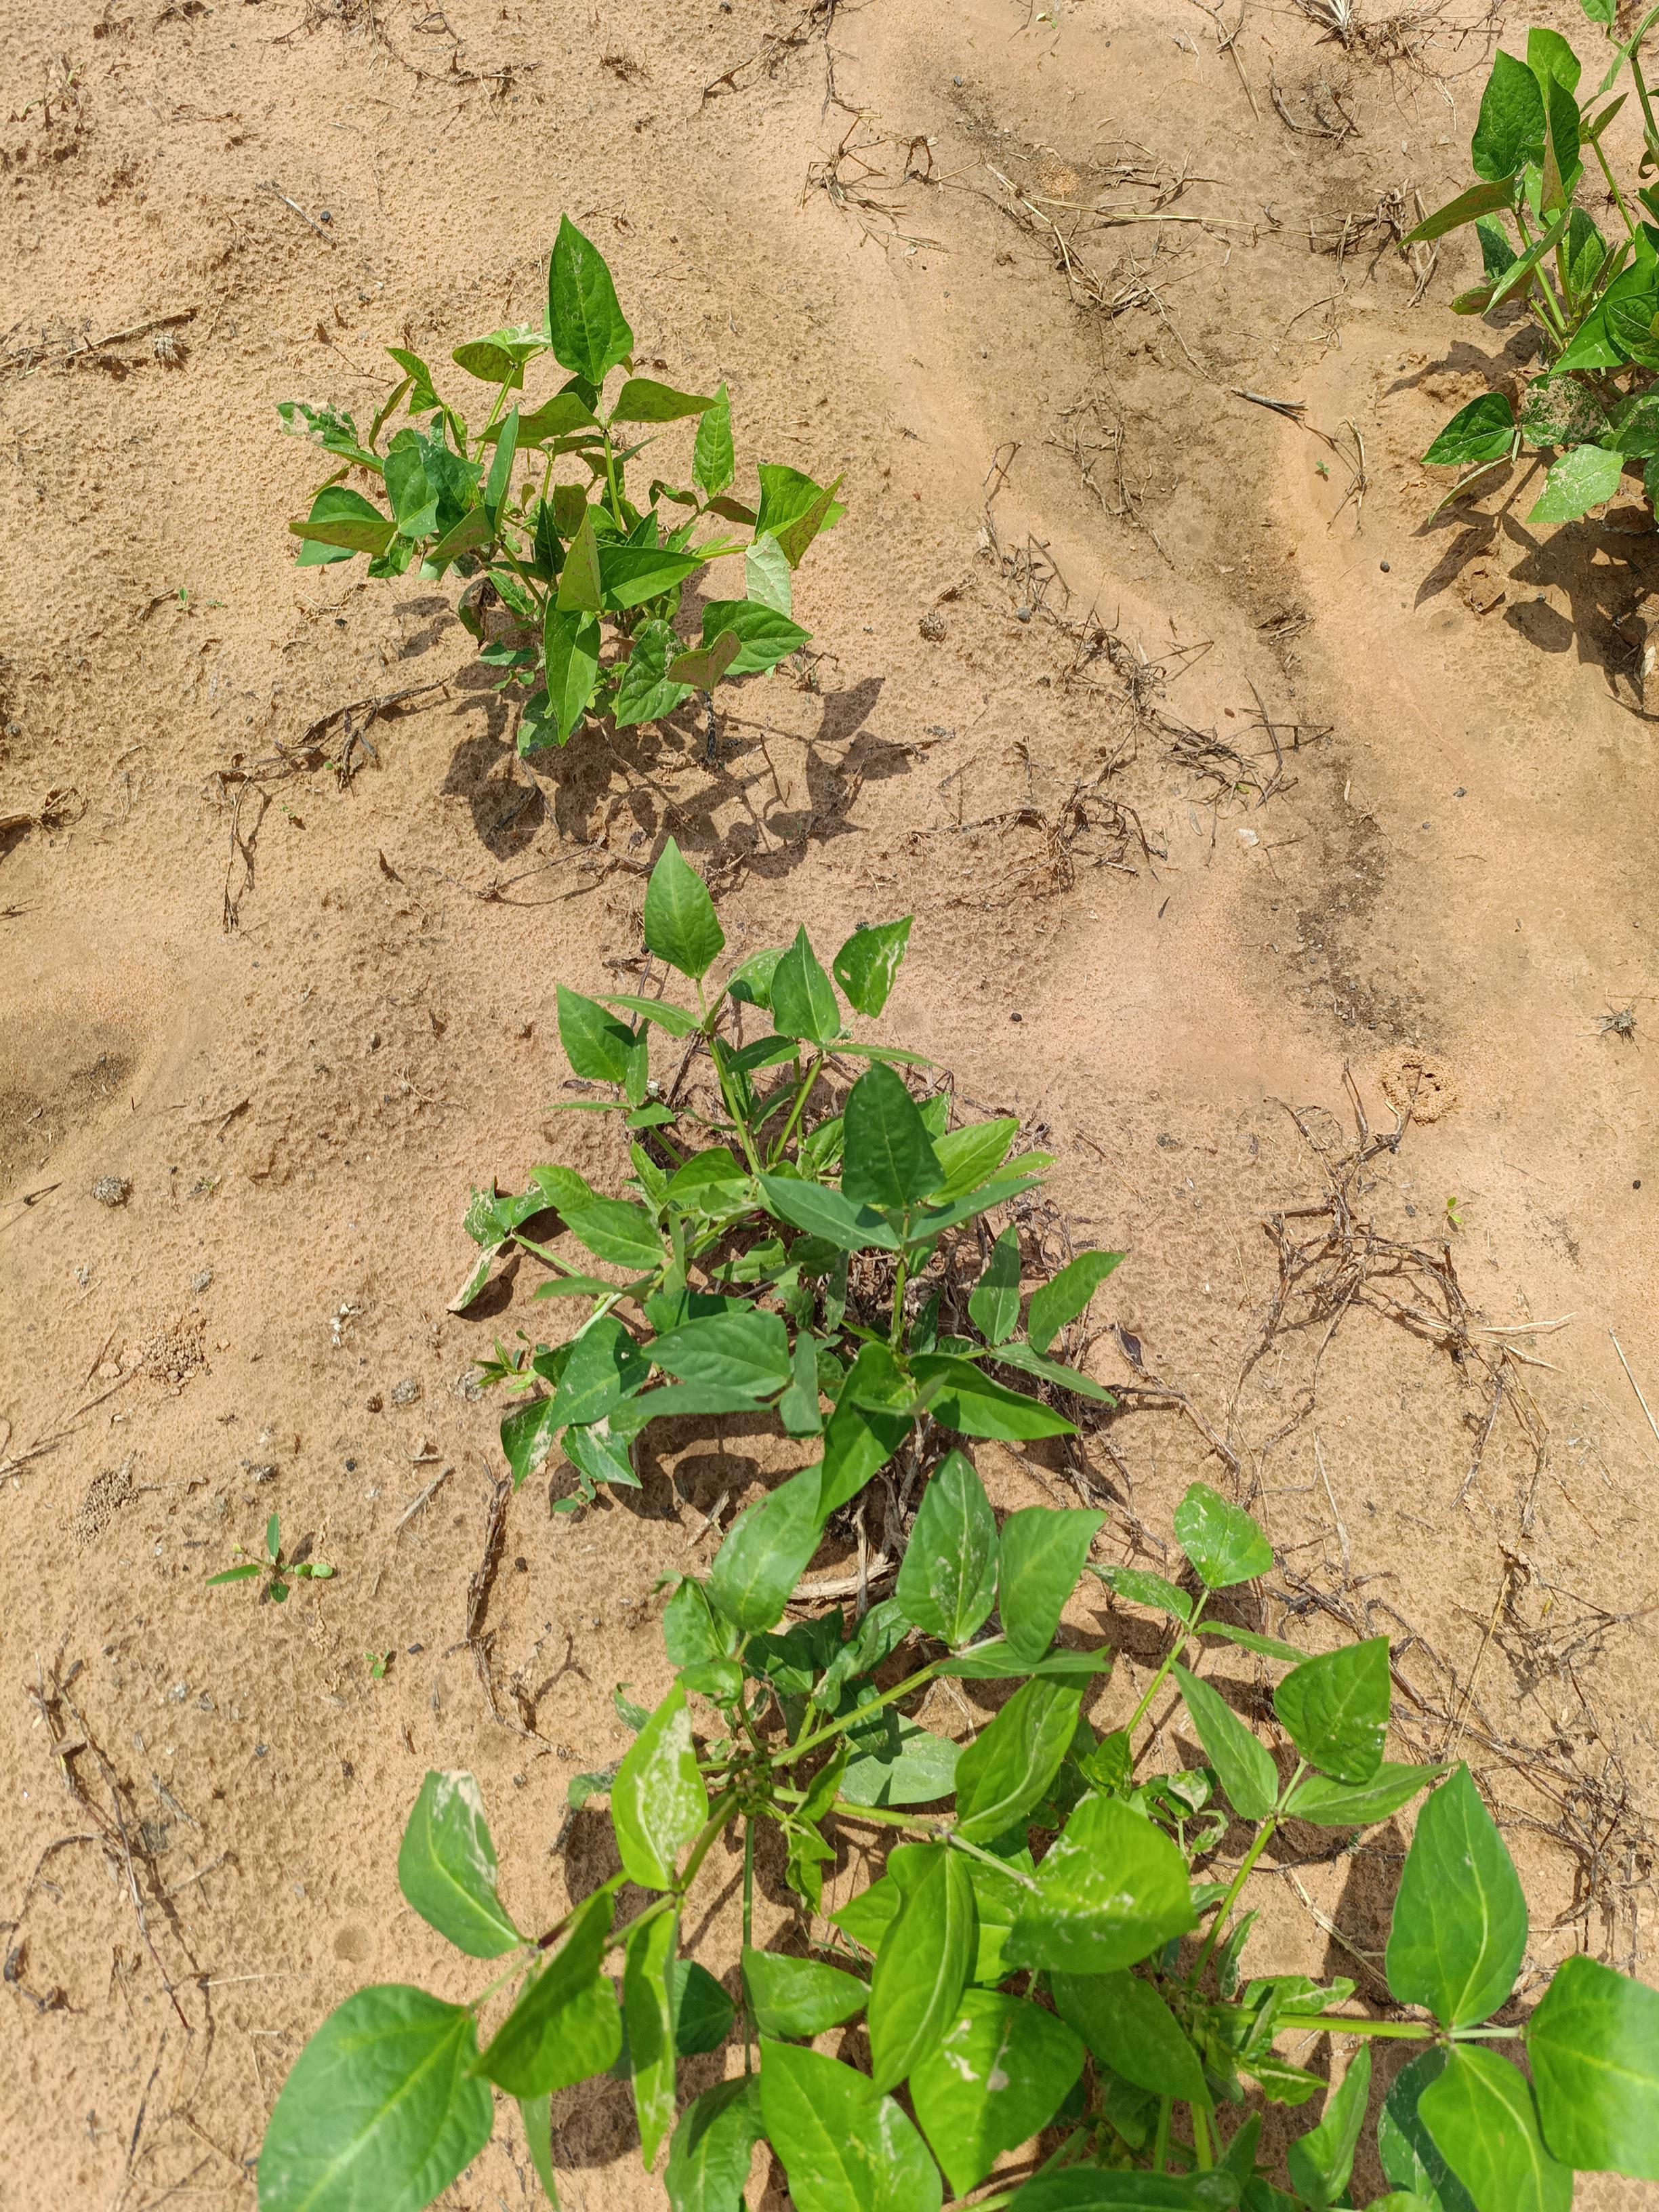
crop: cowpea
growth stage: emergence
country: Nigeria
